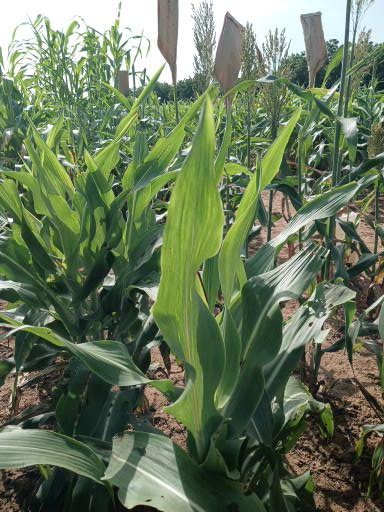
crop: sorghum
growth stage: vegetative
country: Senegal
